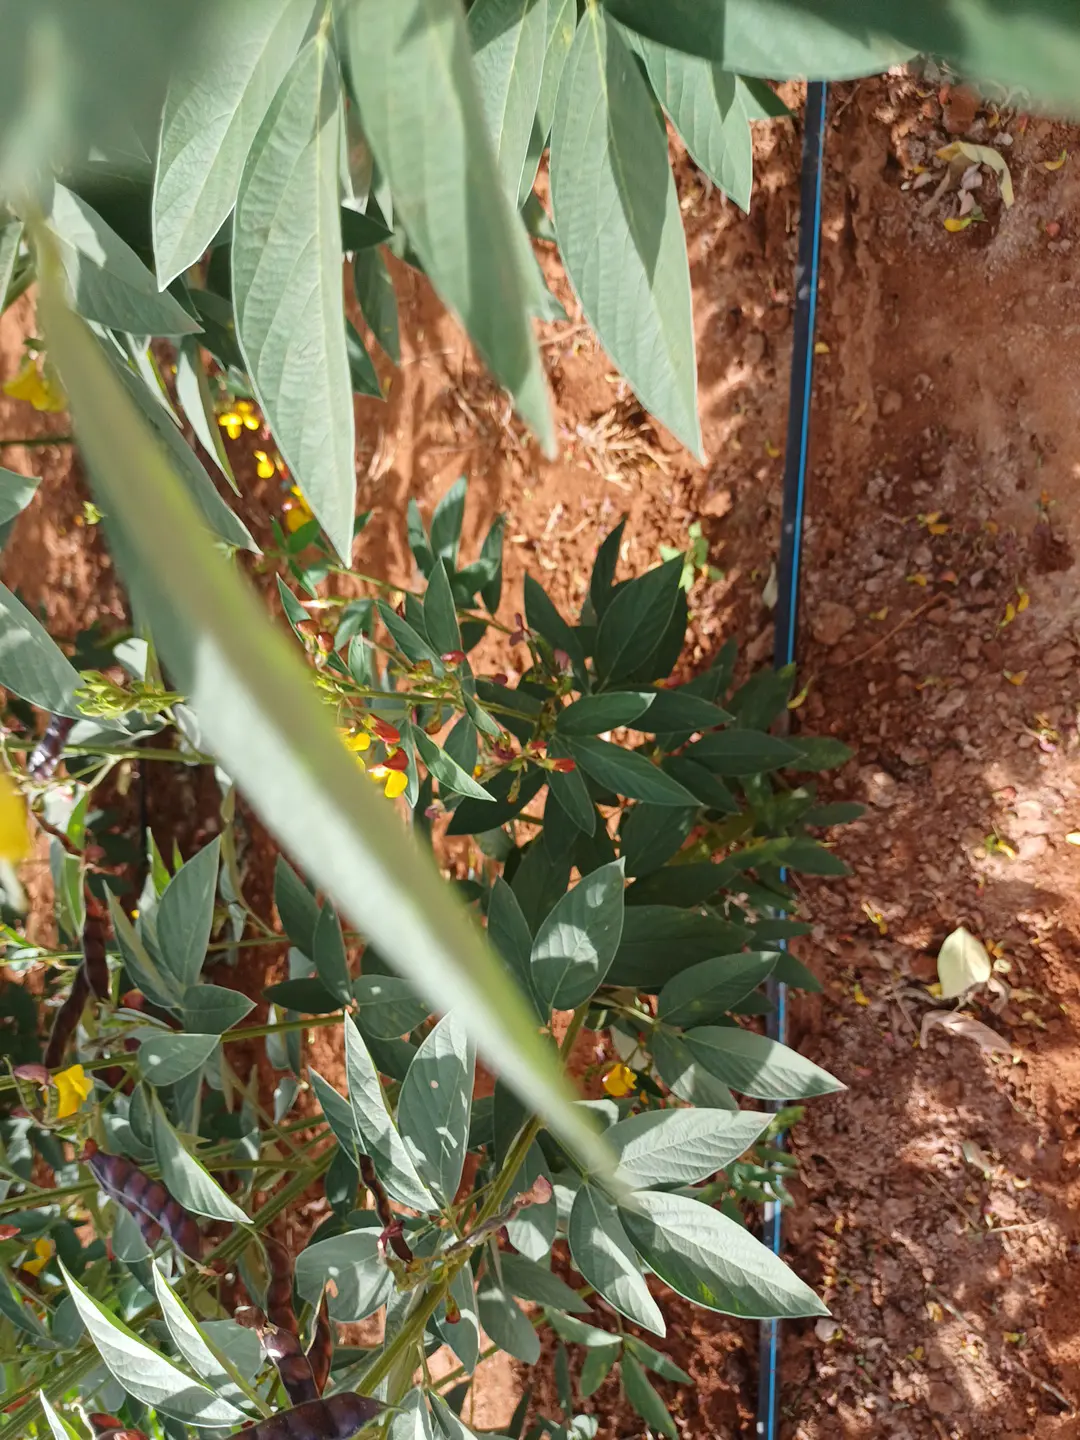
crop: pigeonpea
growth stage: development pod
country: Kenya
